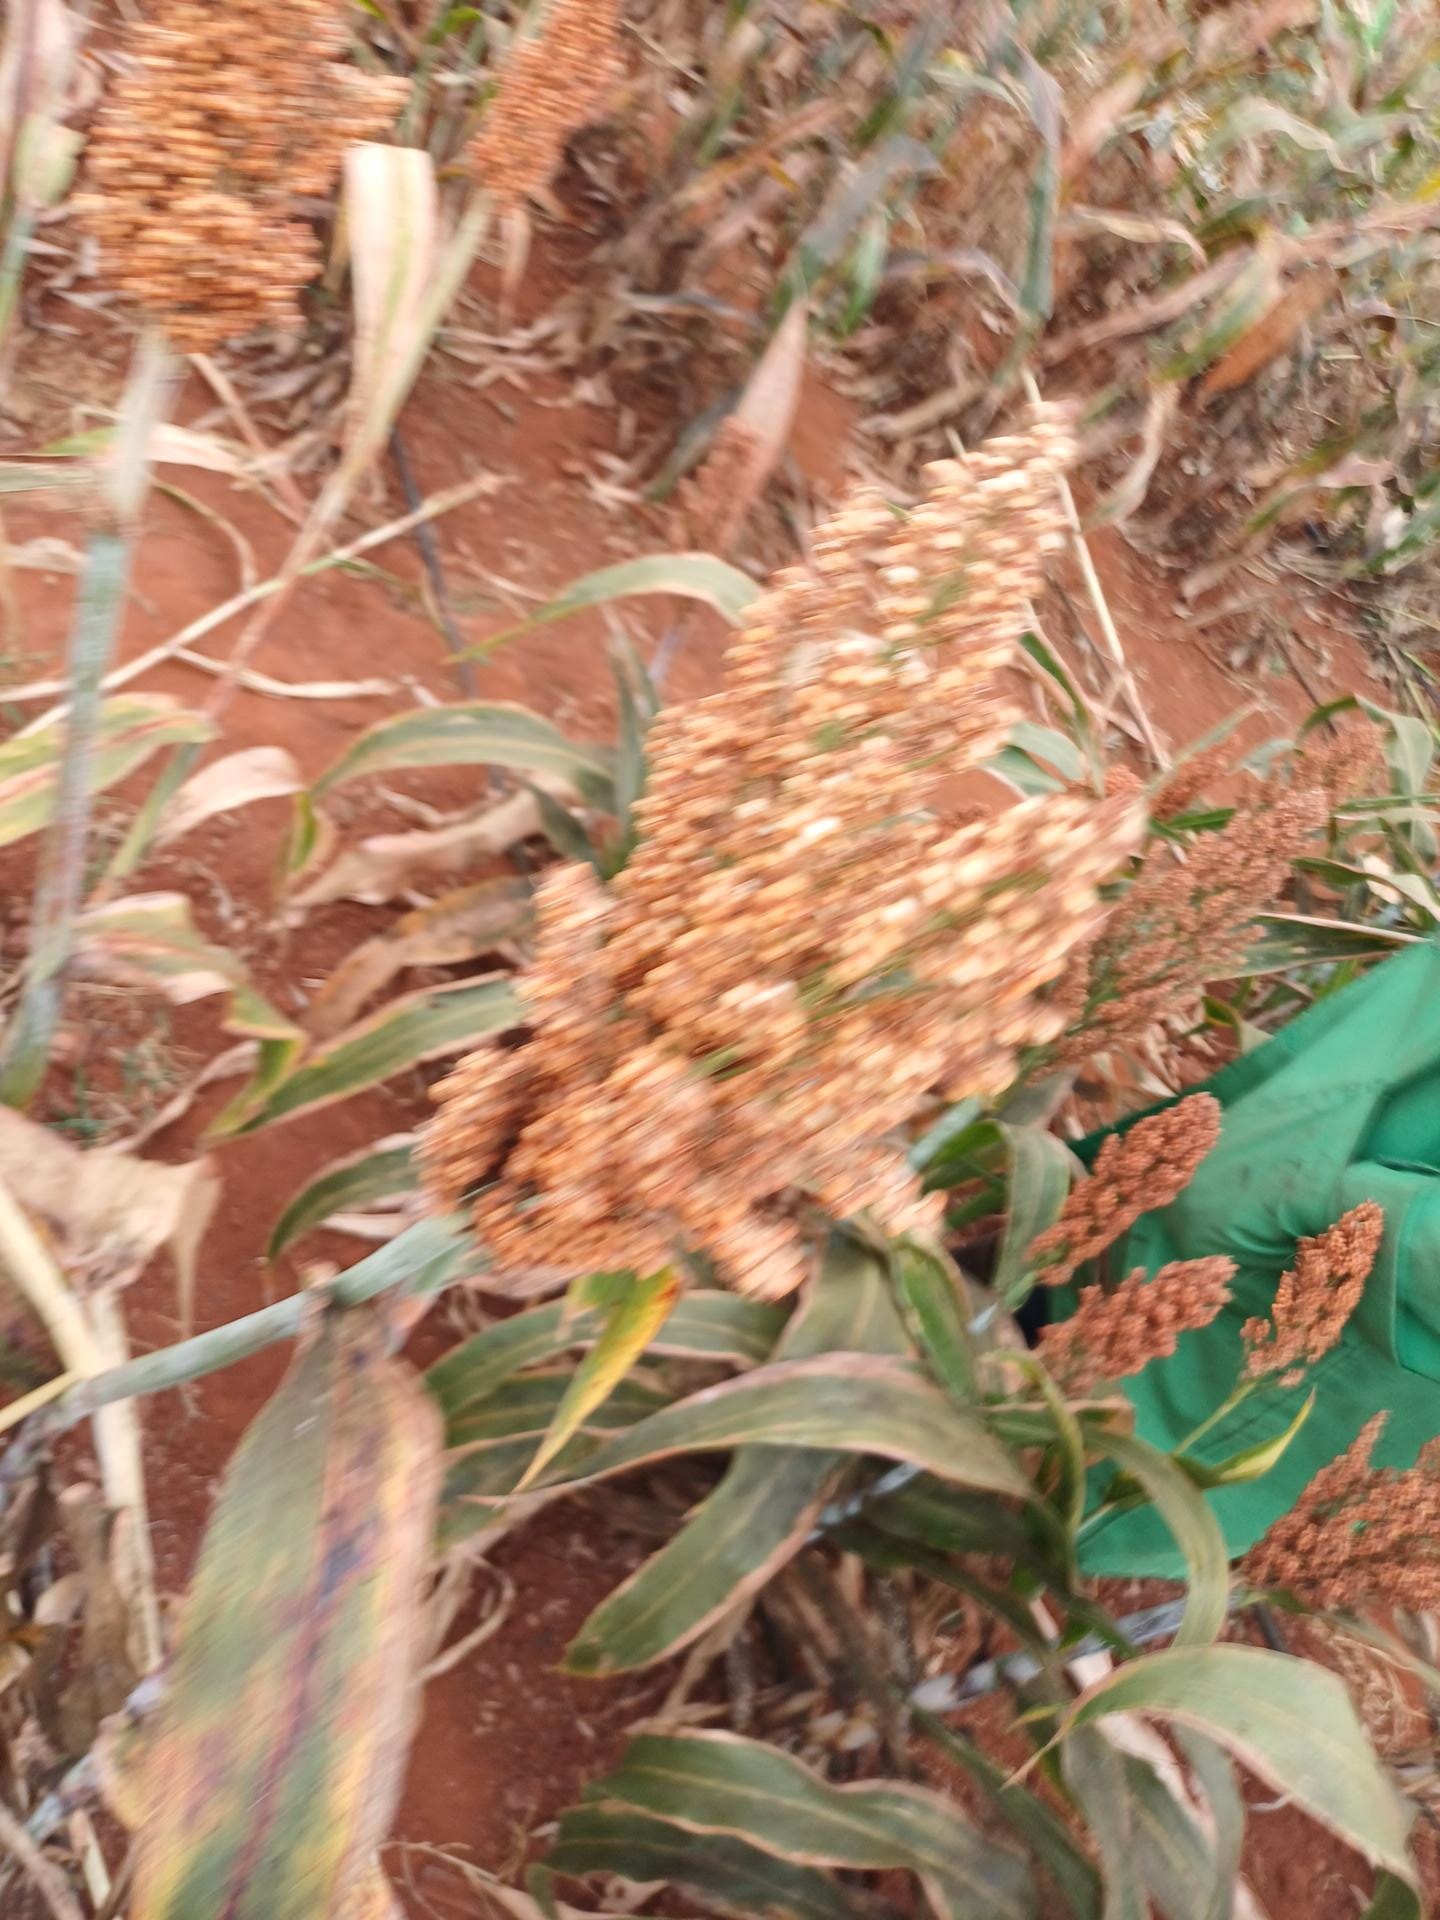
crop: sorghum
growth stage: maturity
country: Kenya
